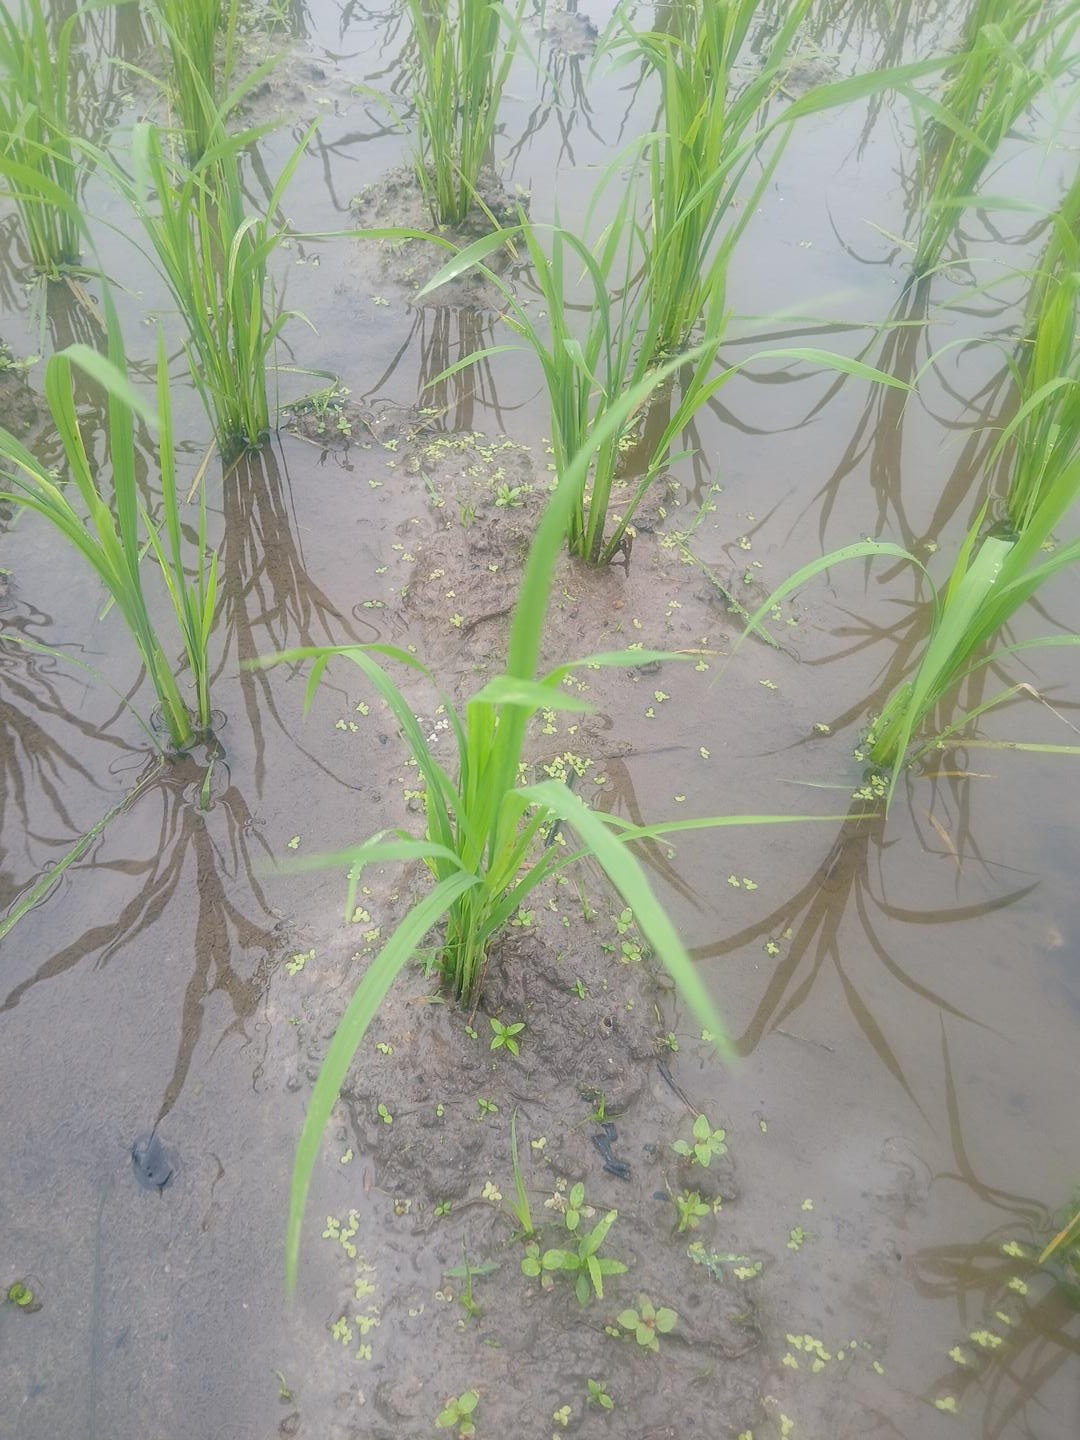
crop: rice
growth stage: tillering
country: Côte d'Ivoire
